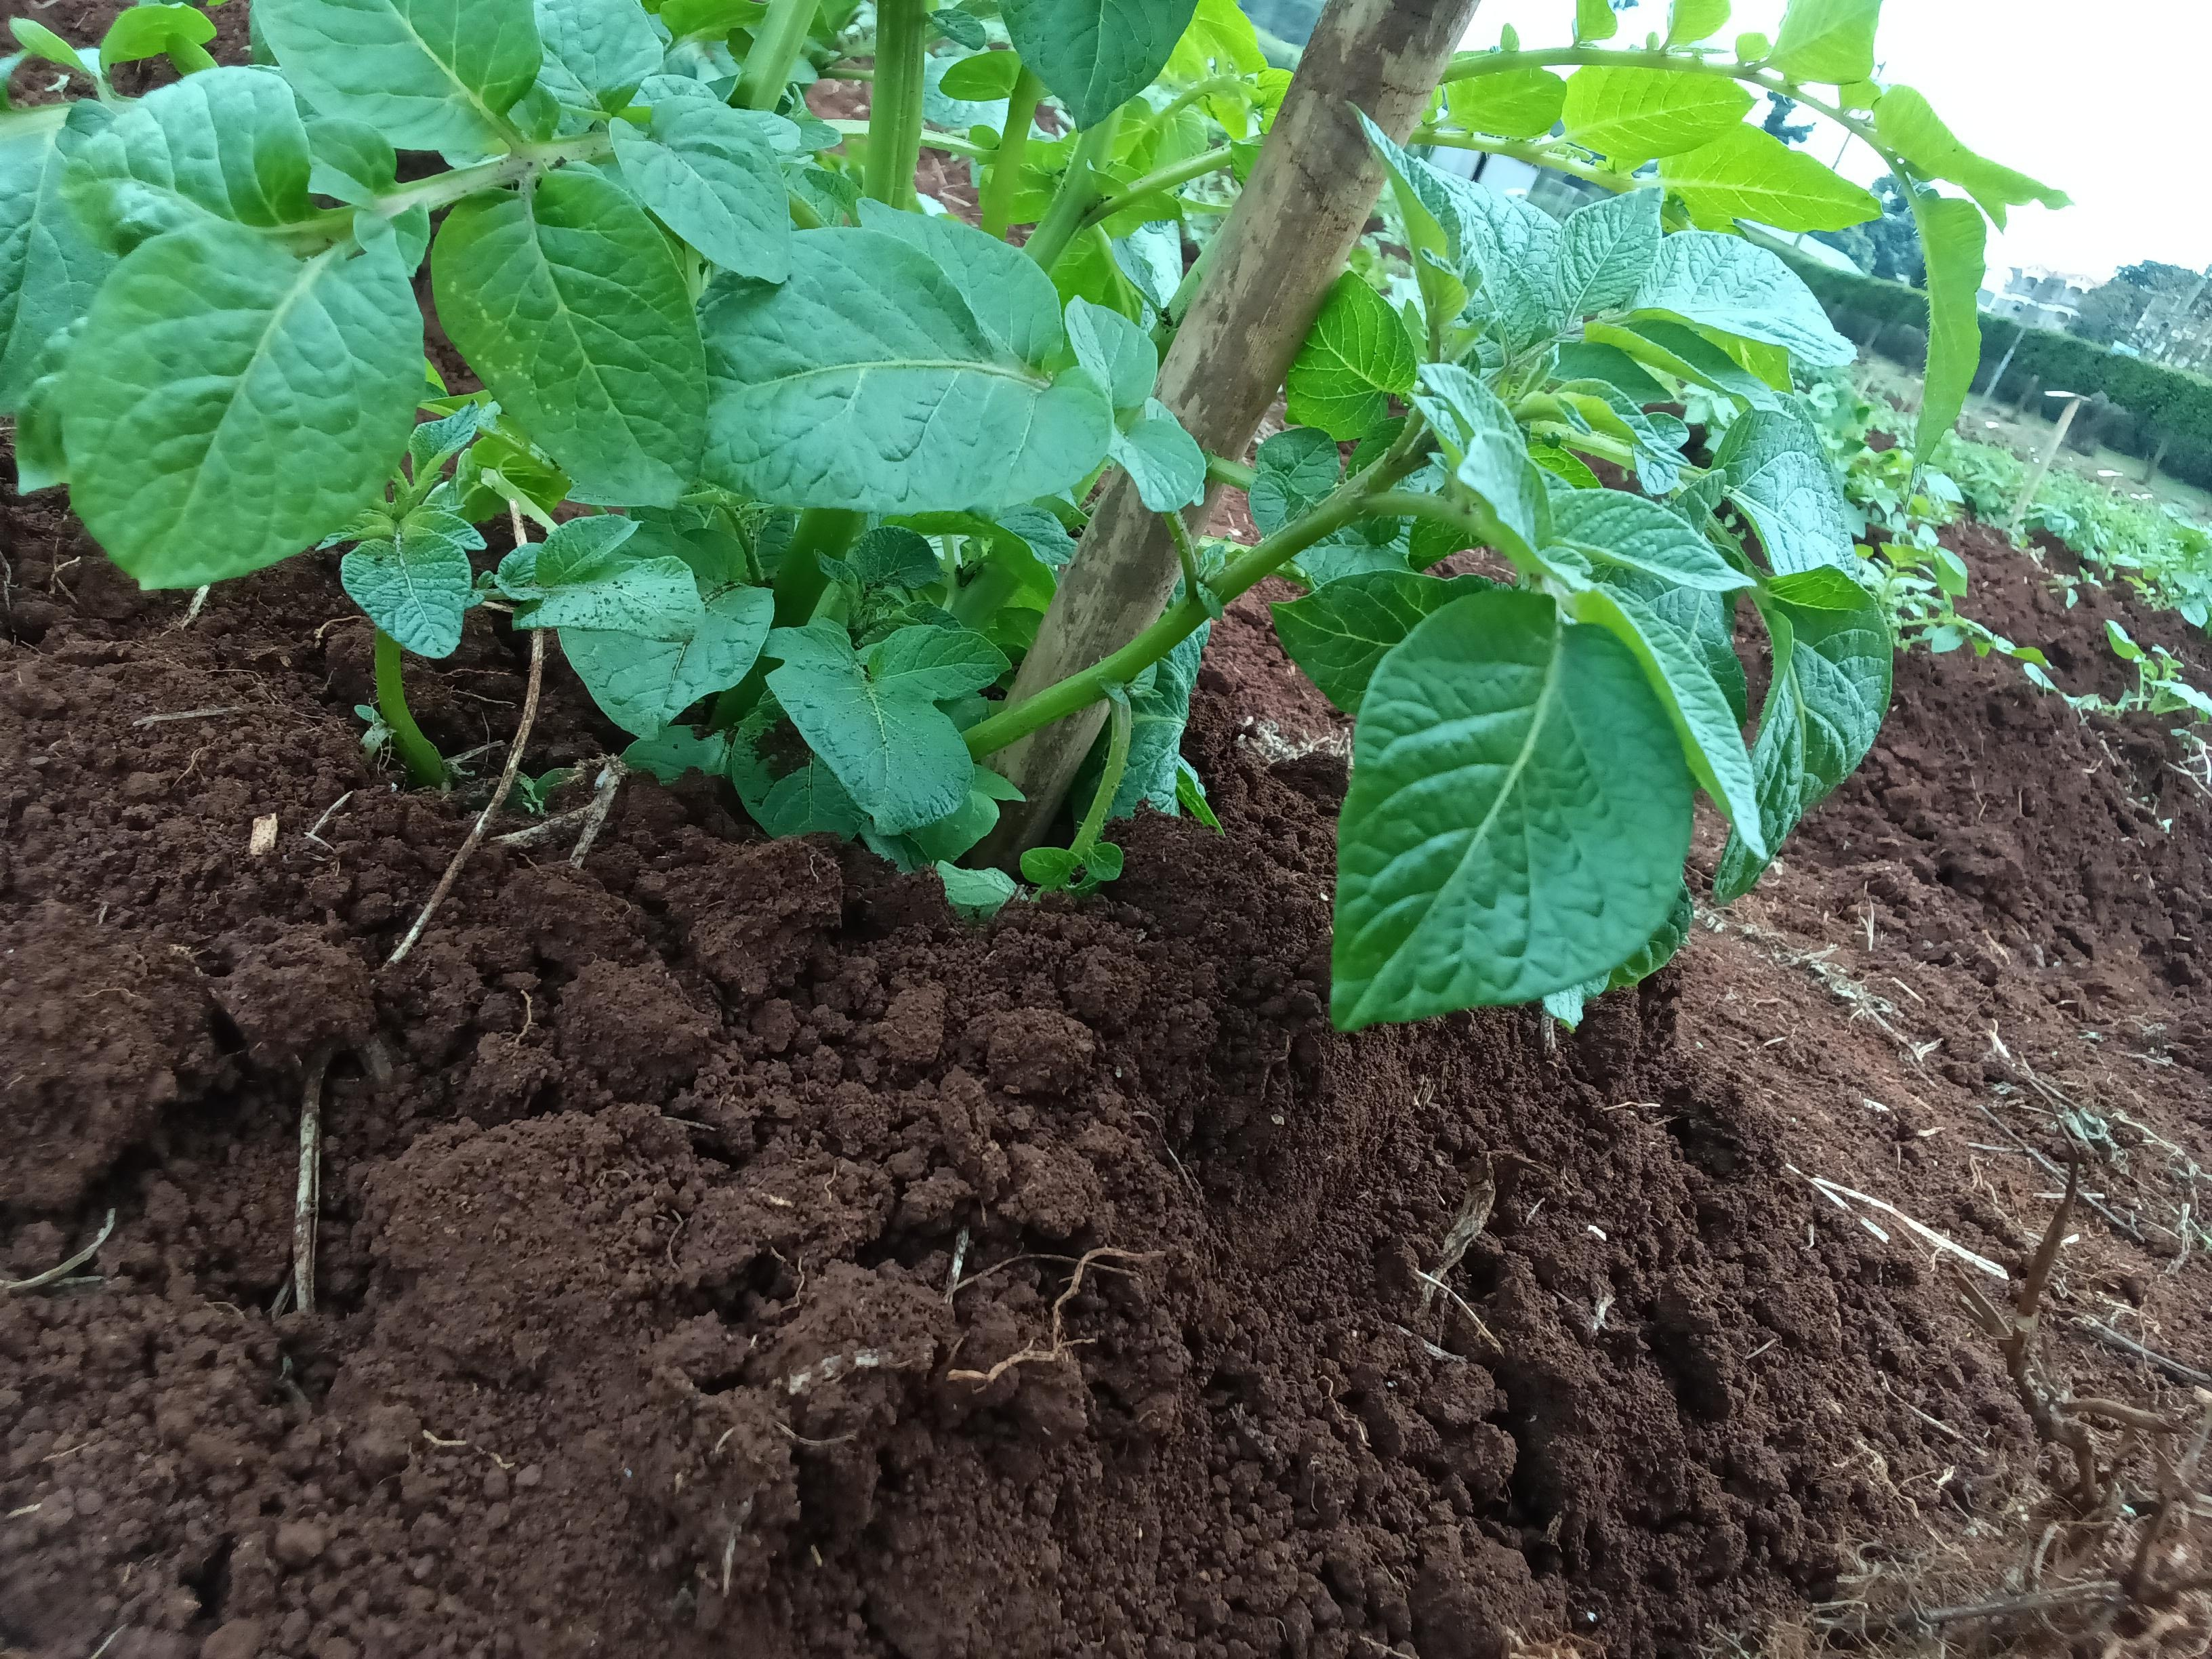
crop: potato
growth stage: emergence
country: Kenya
